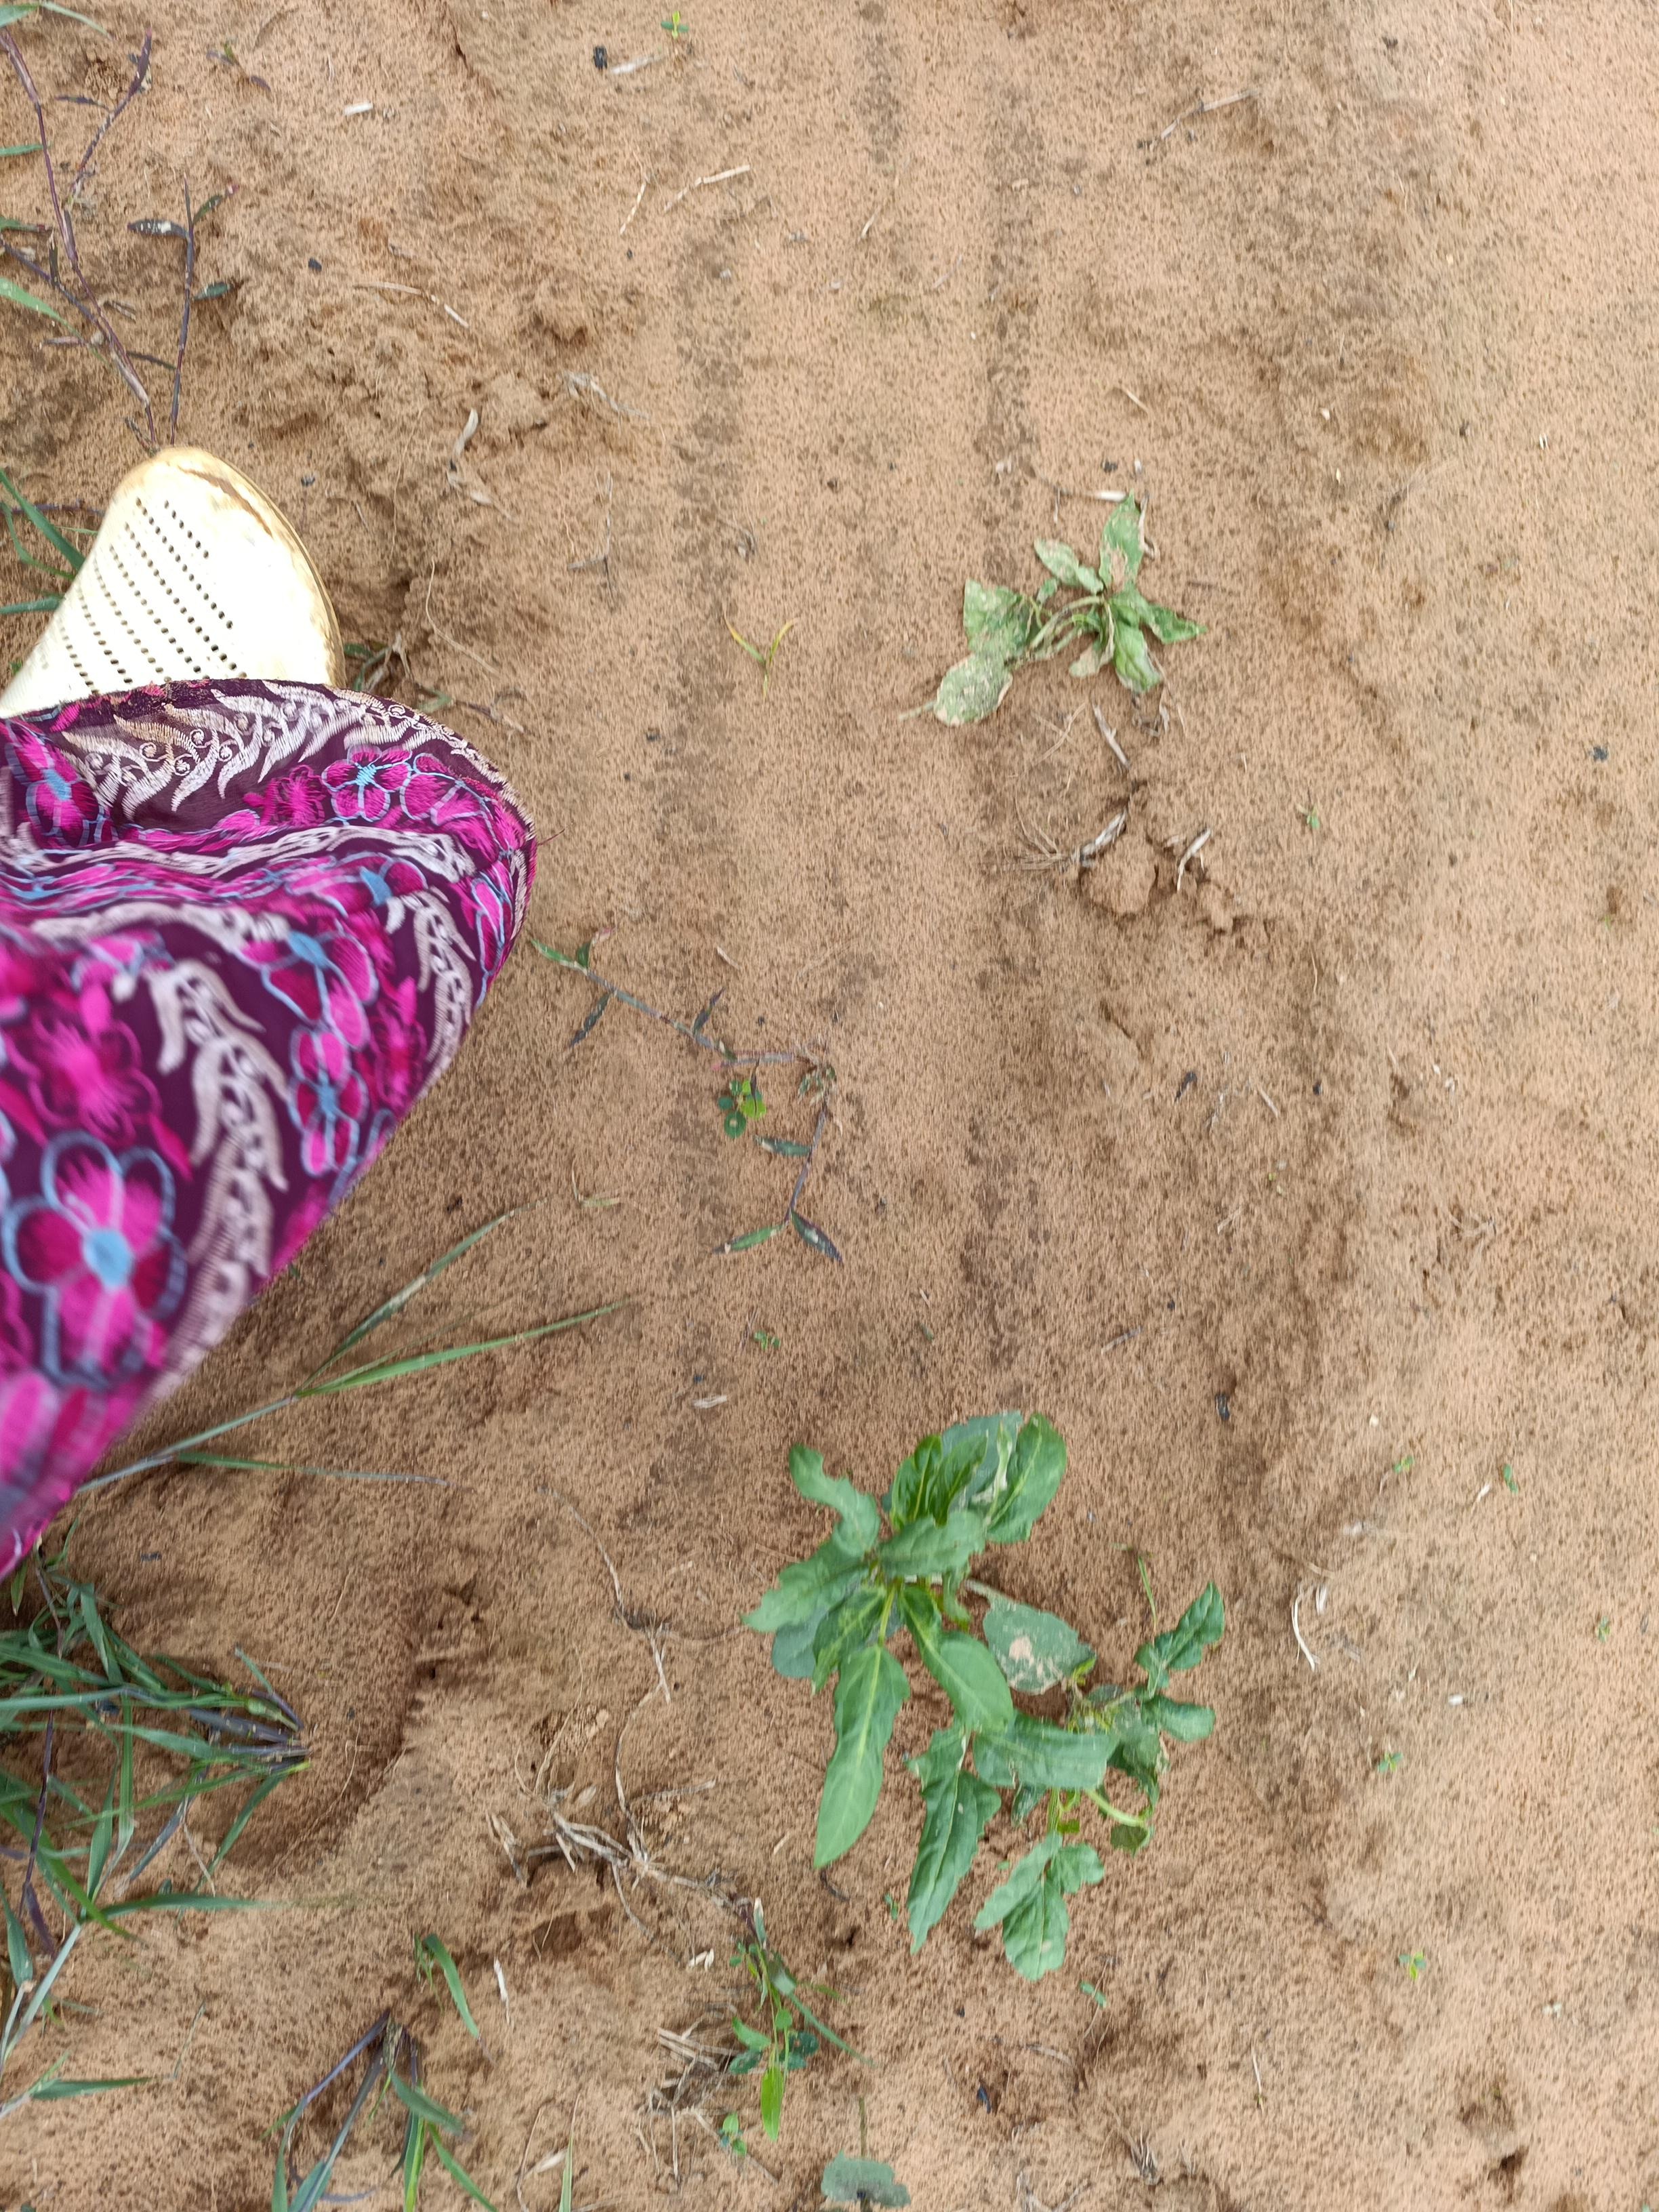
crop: cowpea
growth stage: emergence
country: Nigeria
